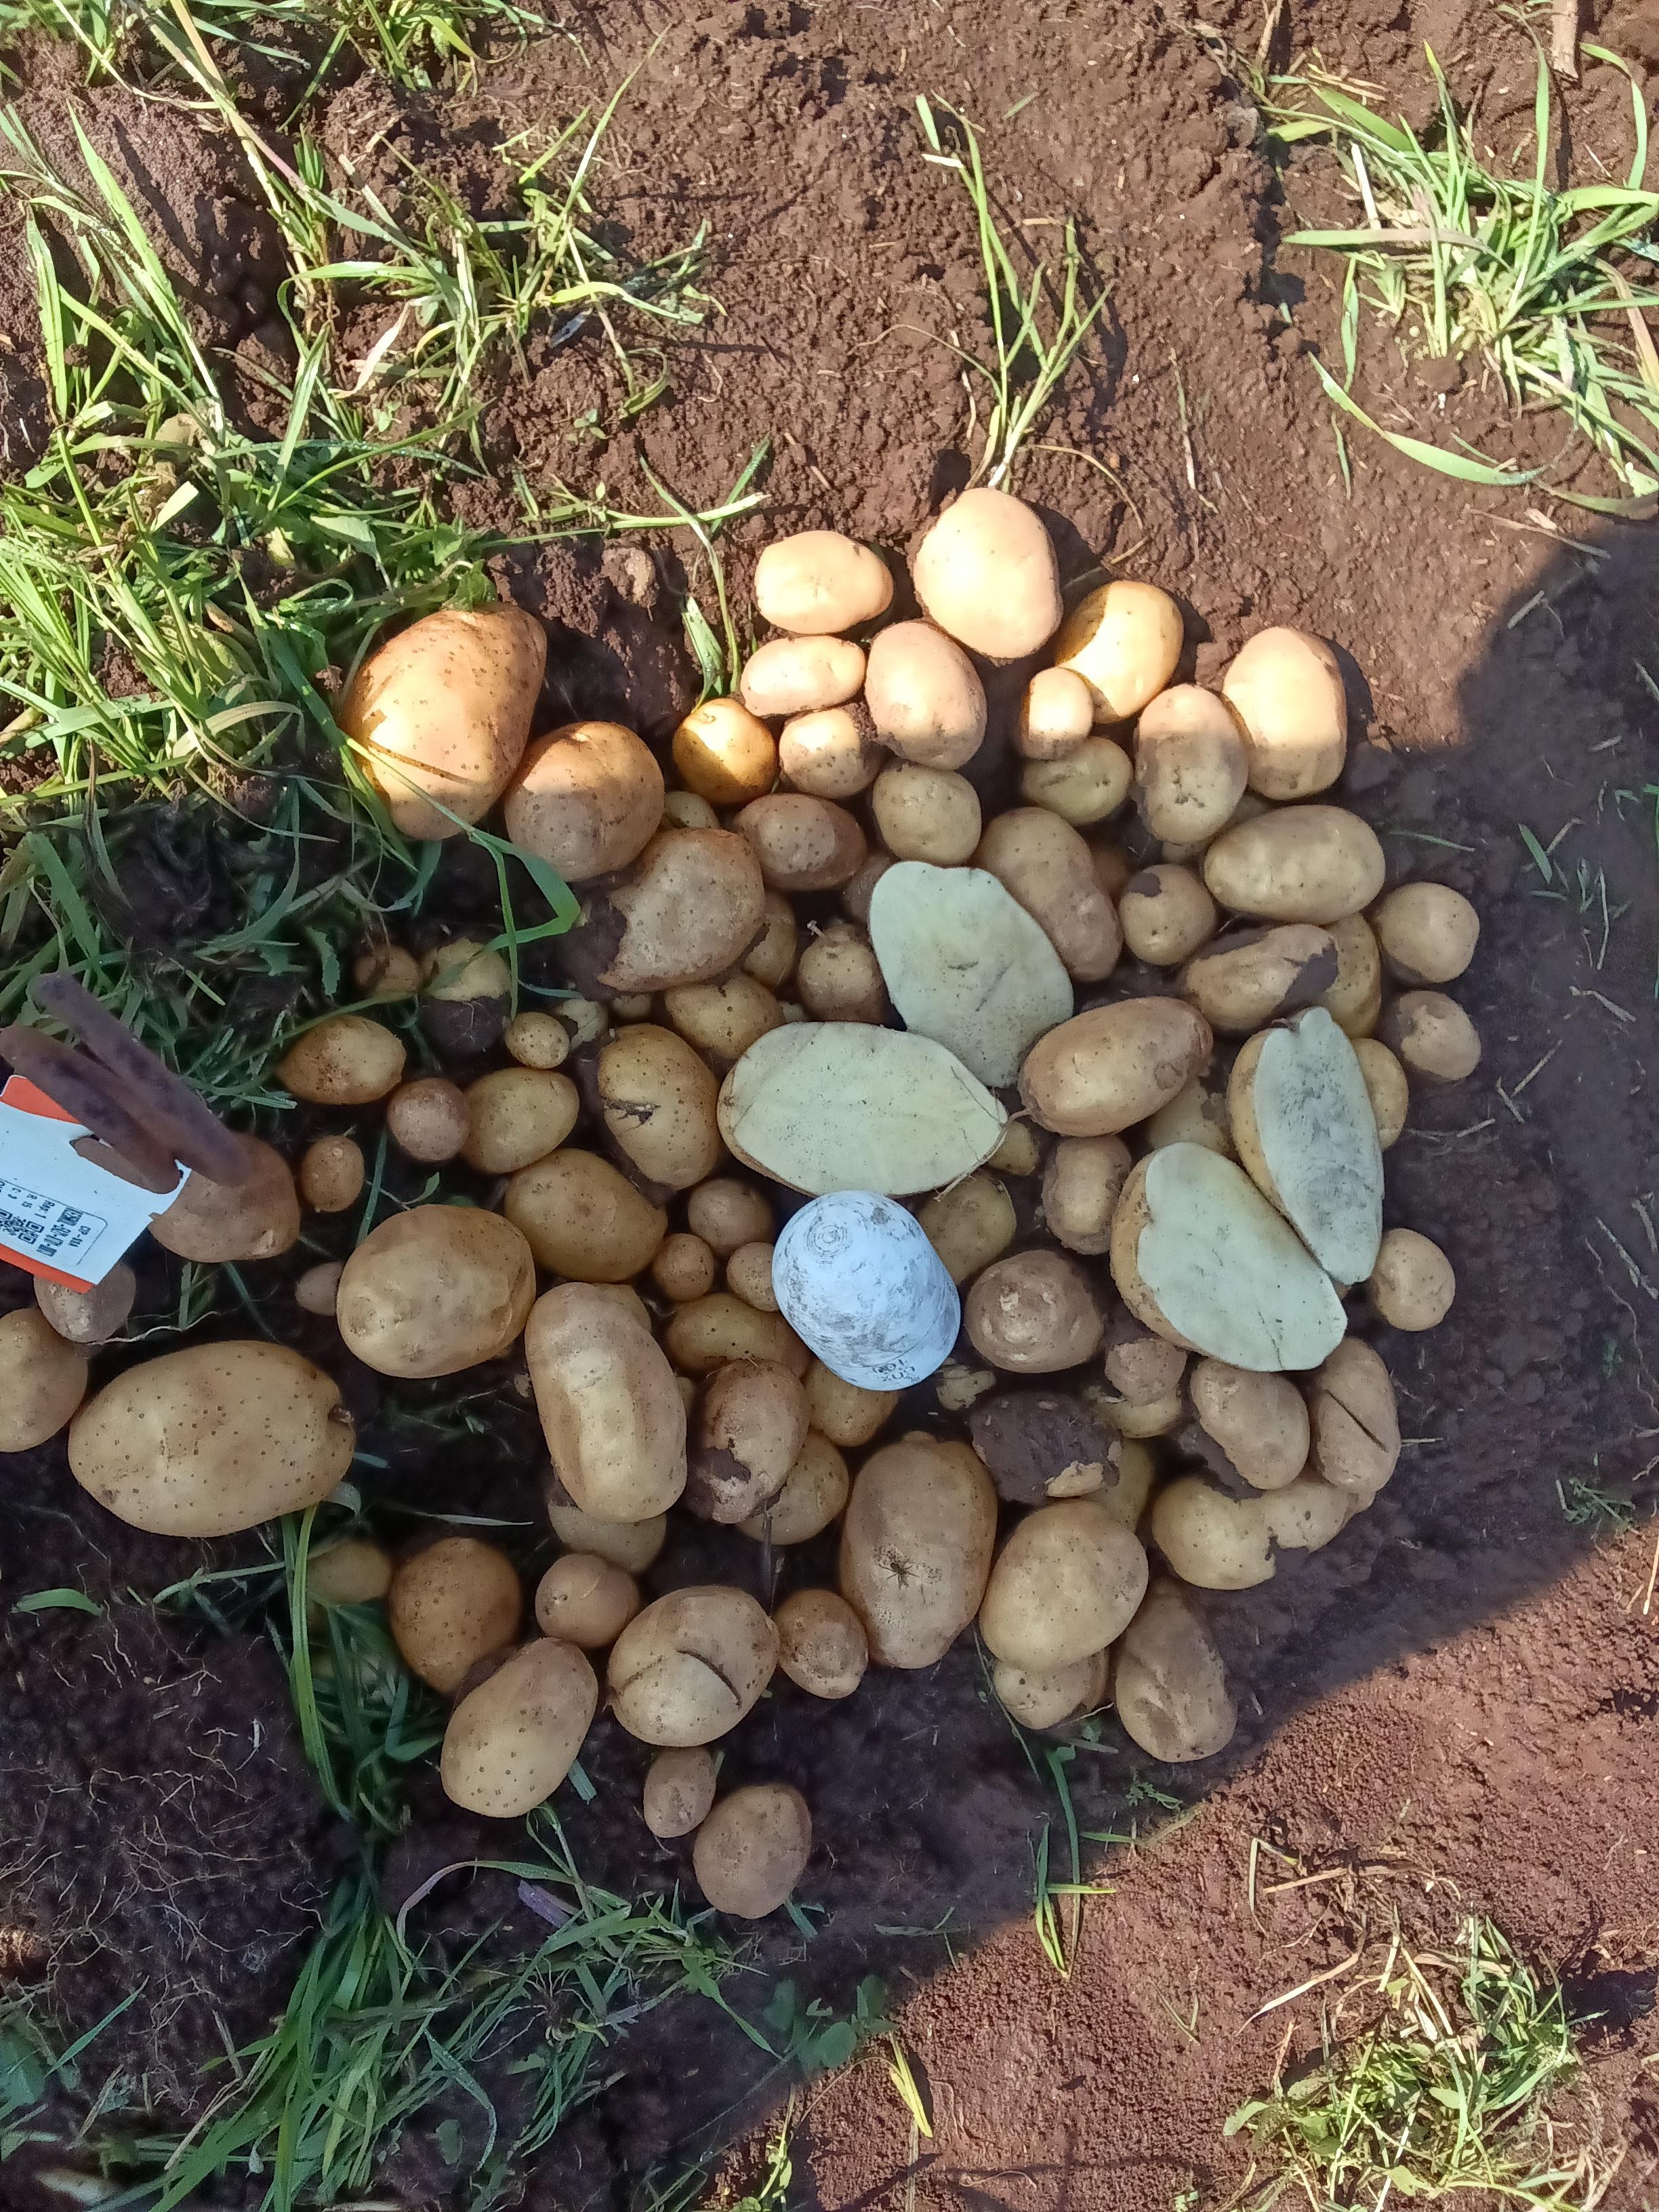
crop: potato
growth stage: harvest
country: Kenya
